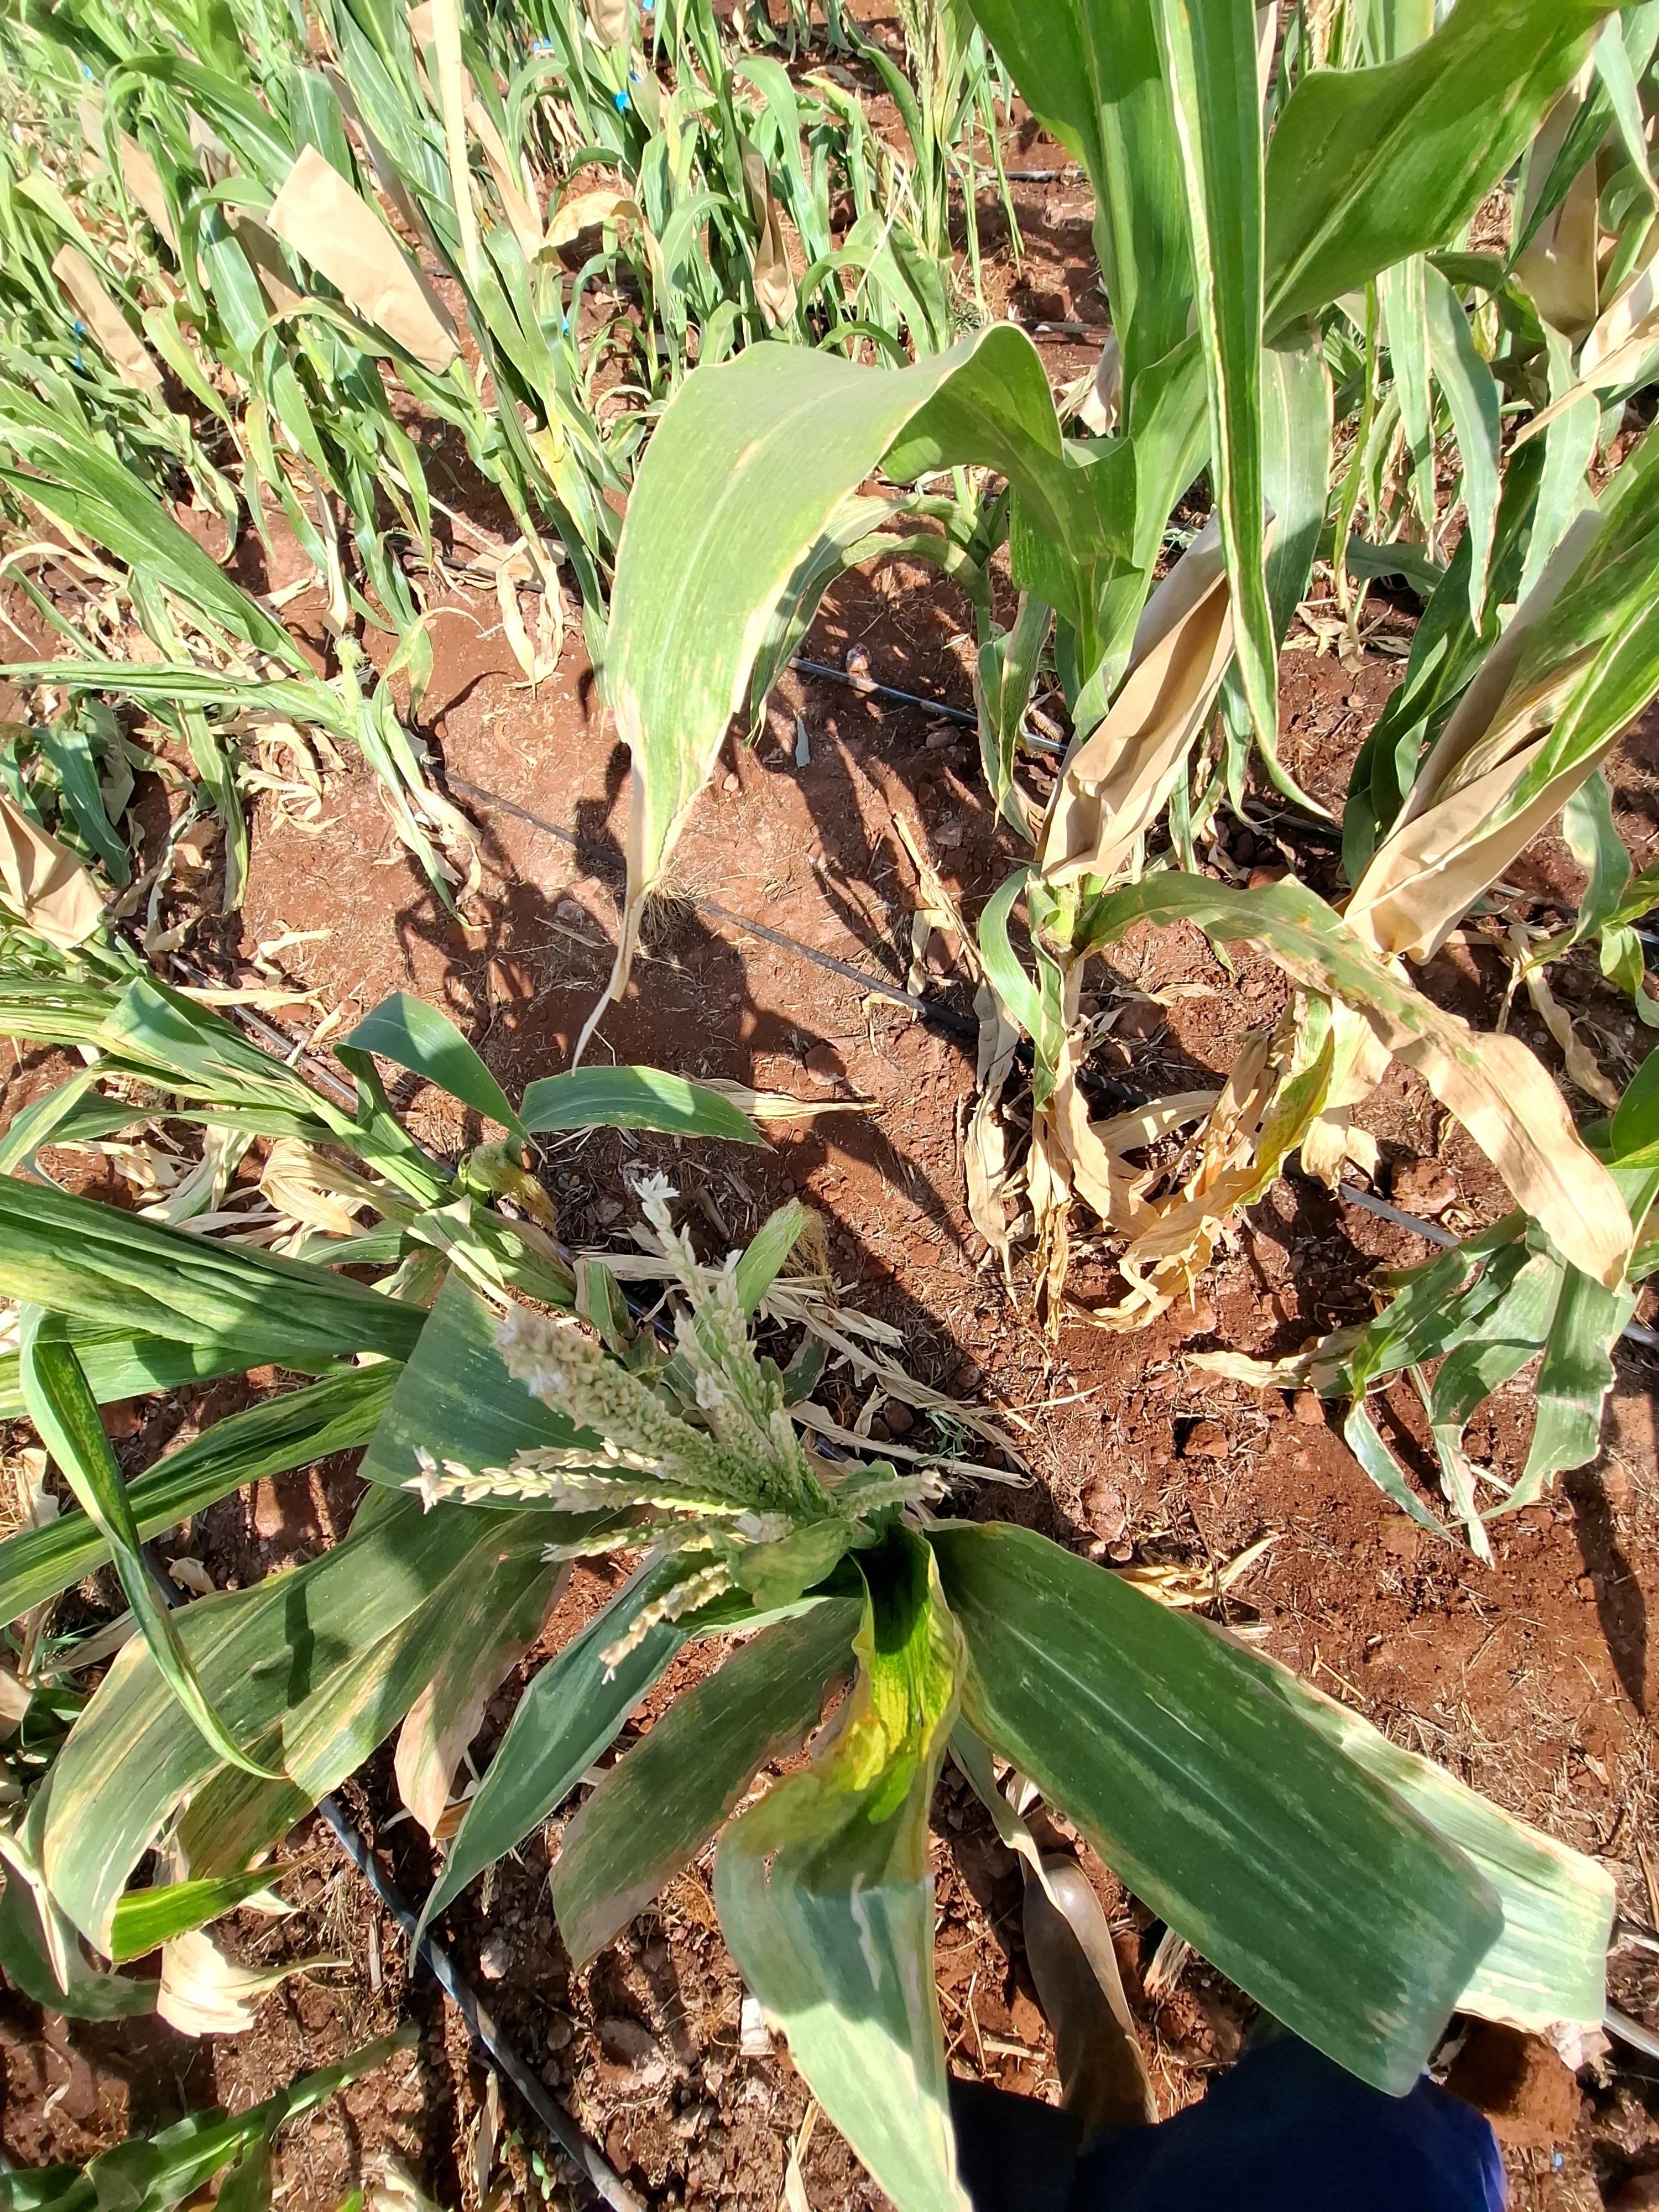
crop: maize
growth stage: flowering
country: Kenya
